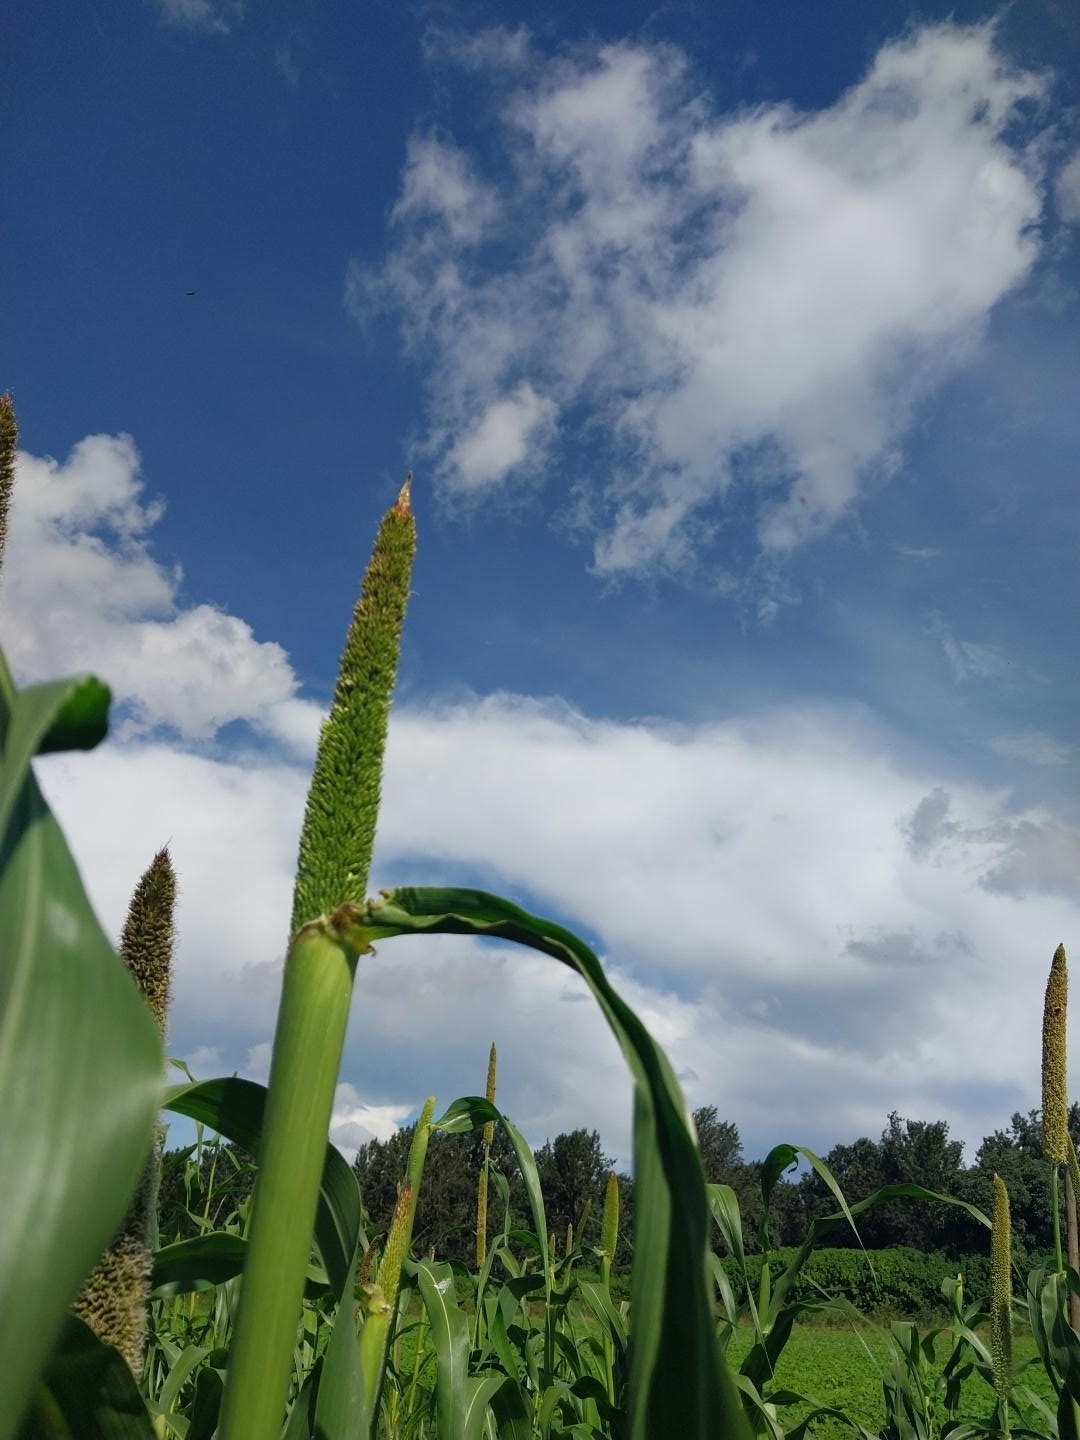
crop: pearl millet
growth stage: heading tuber
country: Tanzania
